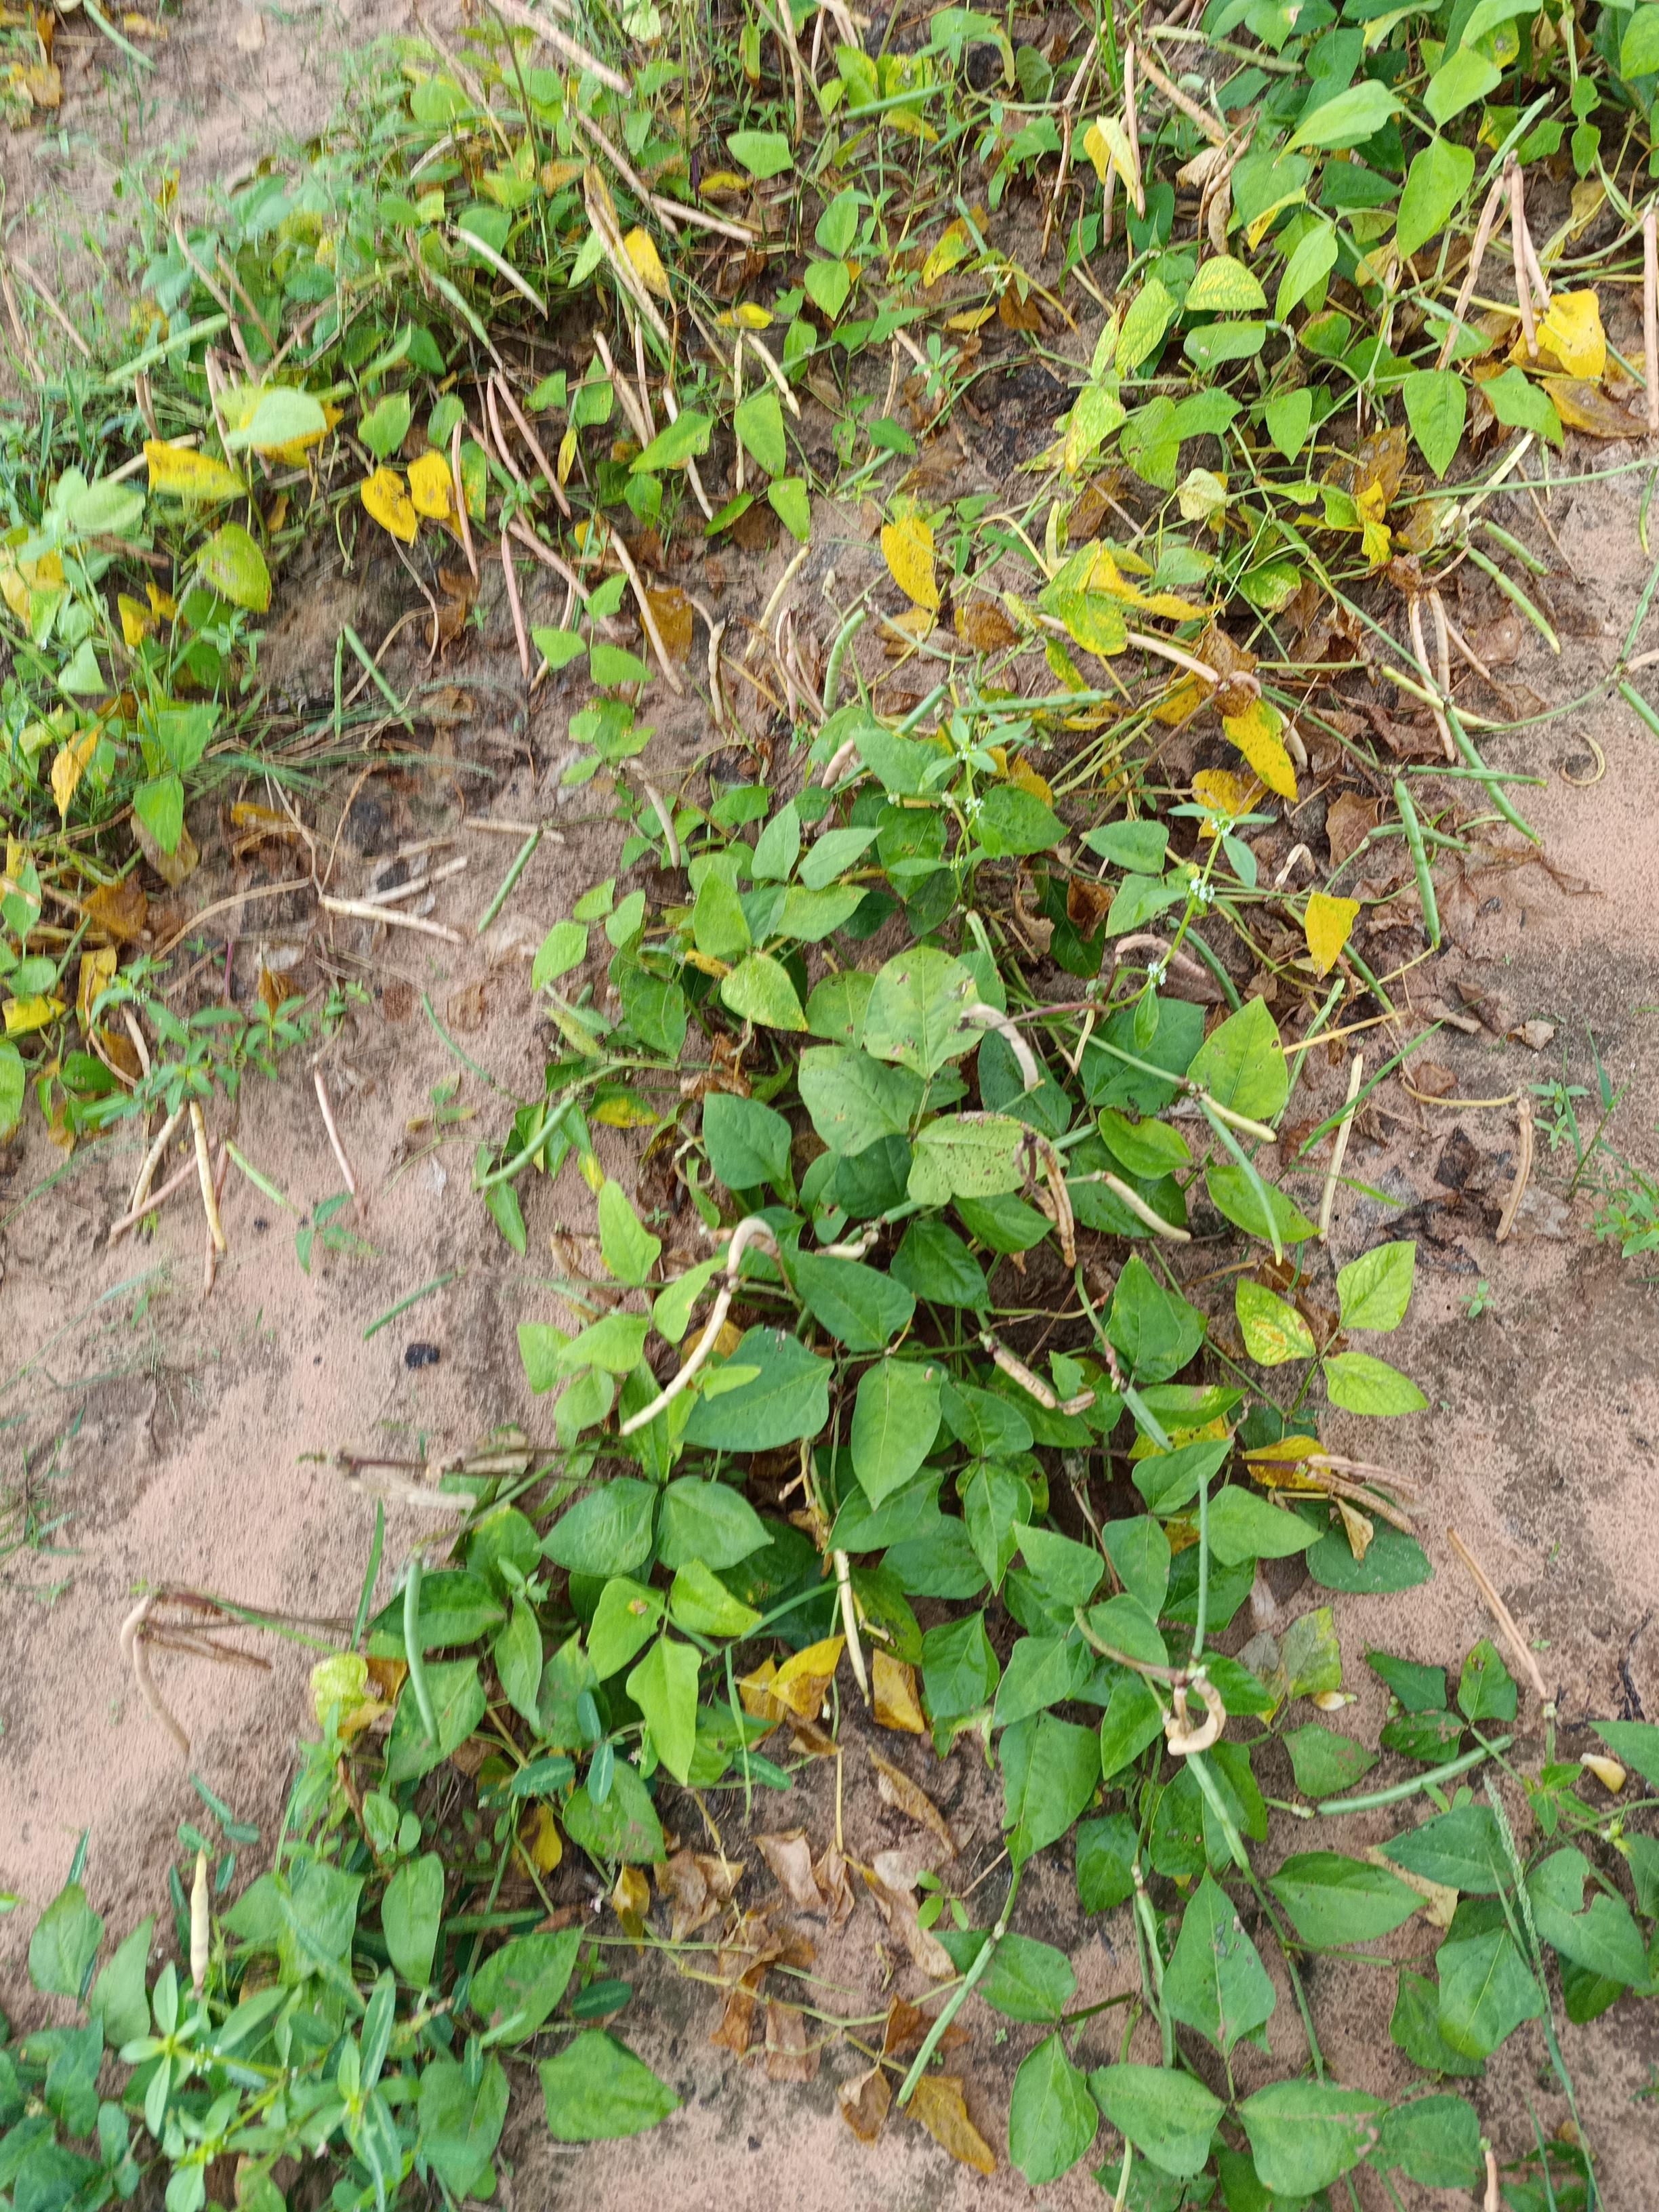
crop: cowpea
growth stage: maturity
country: Nigeria
